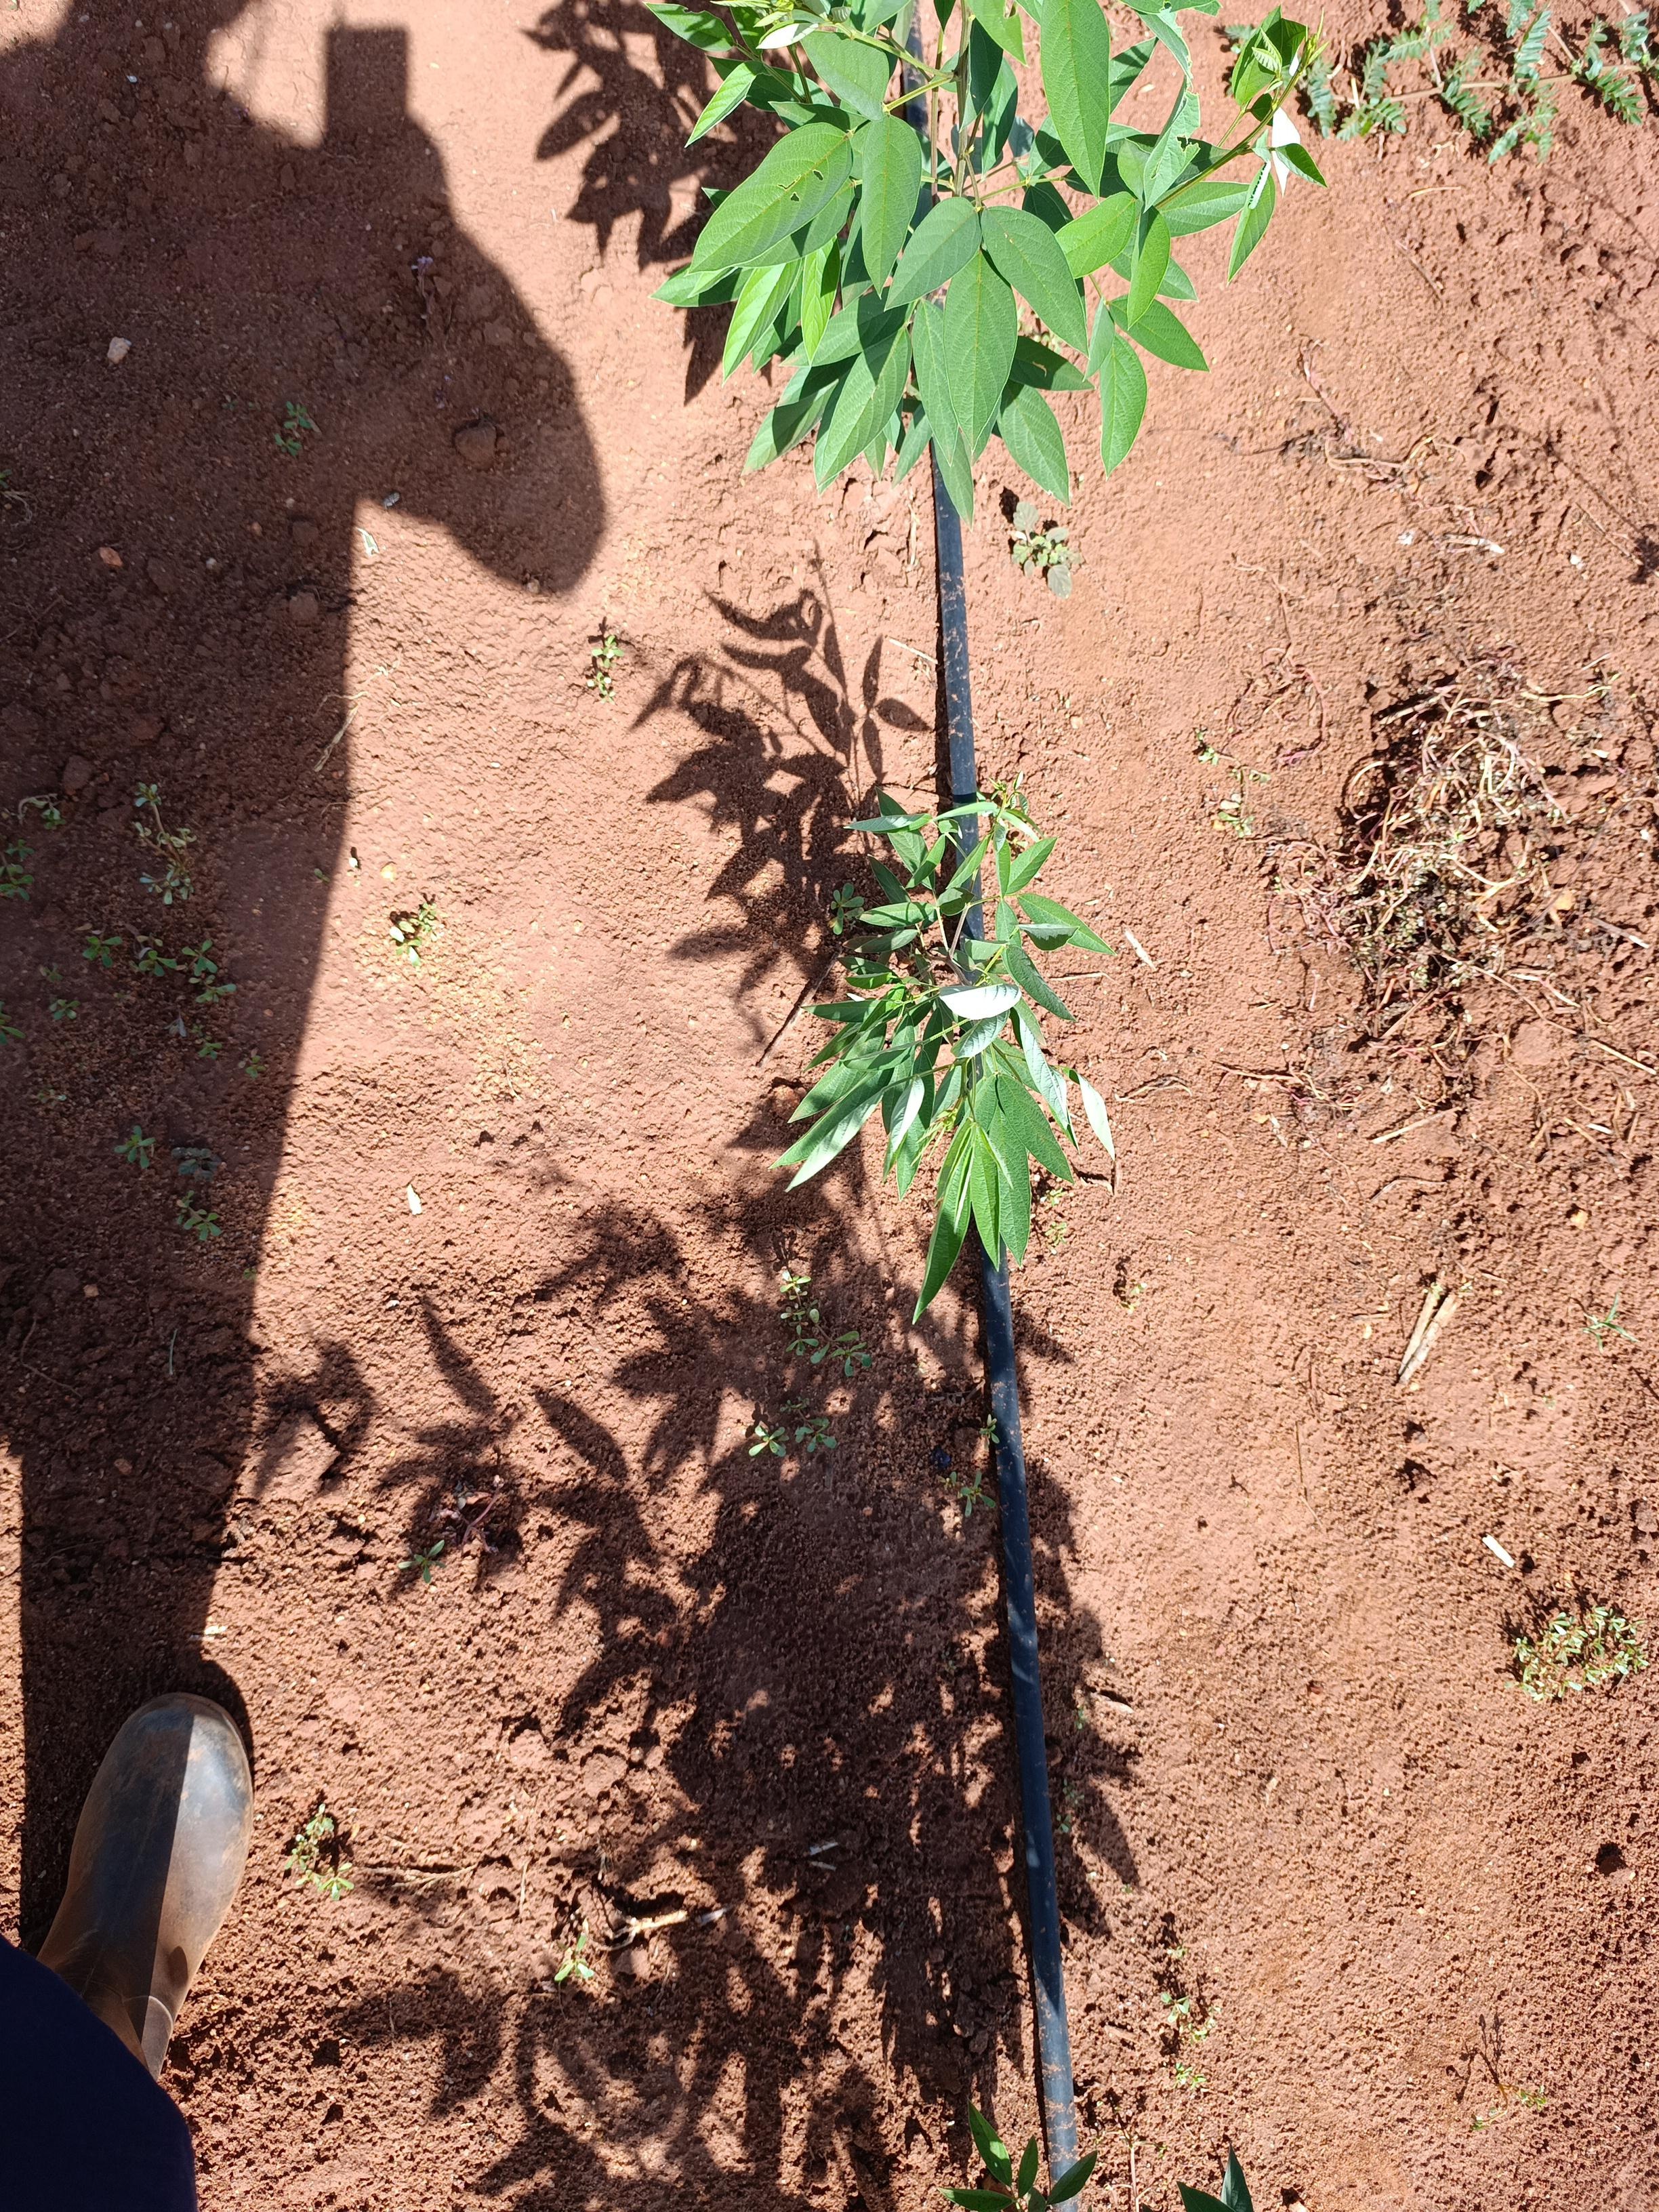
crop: pigeonpea
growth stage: vegetative
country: Kenya
